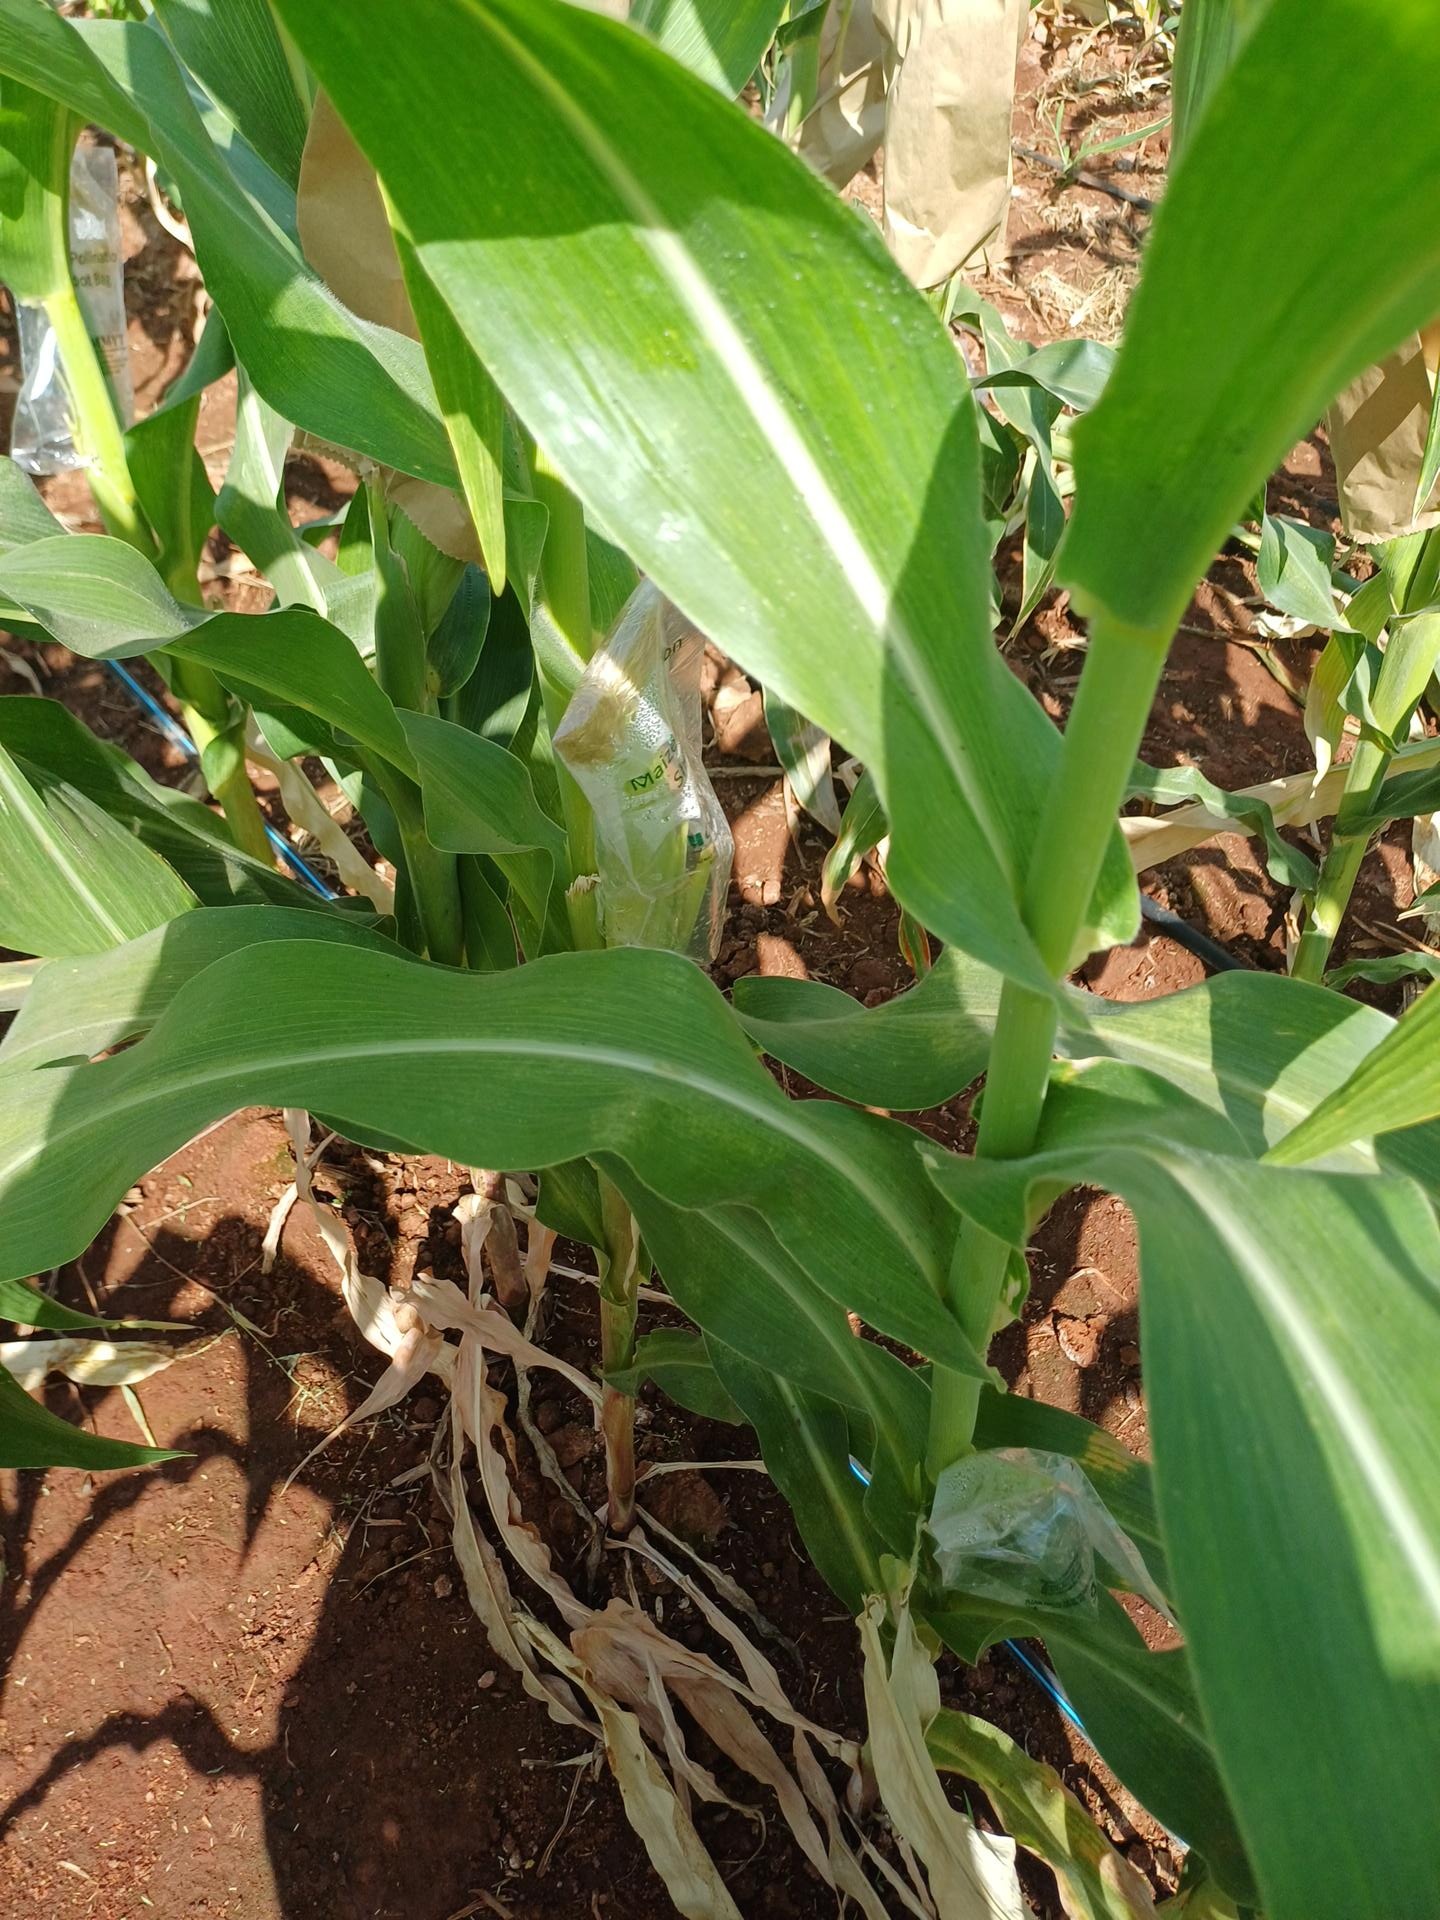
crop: maize
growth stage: flowering
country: Kenya
